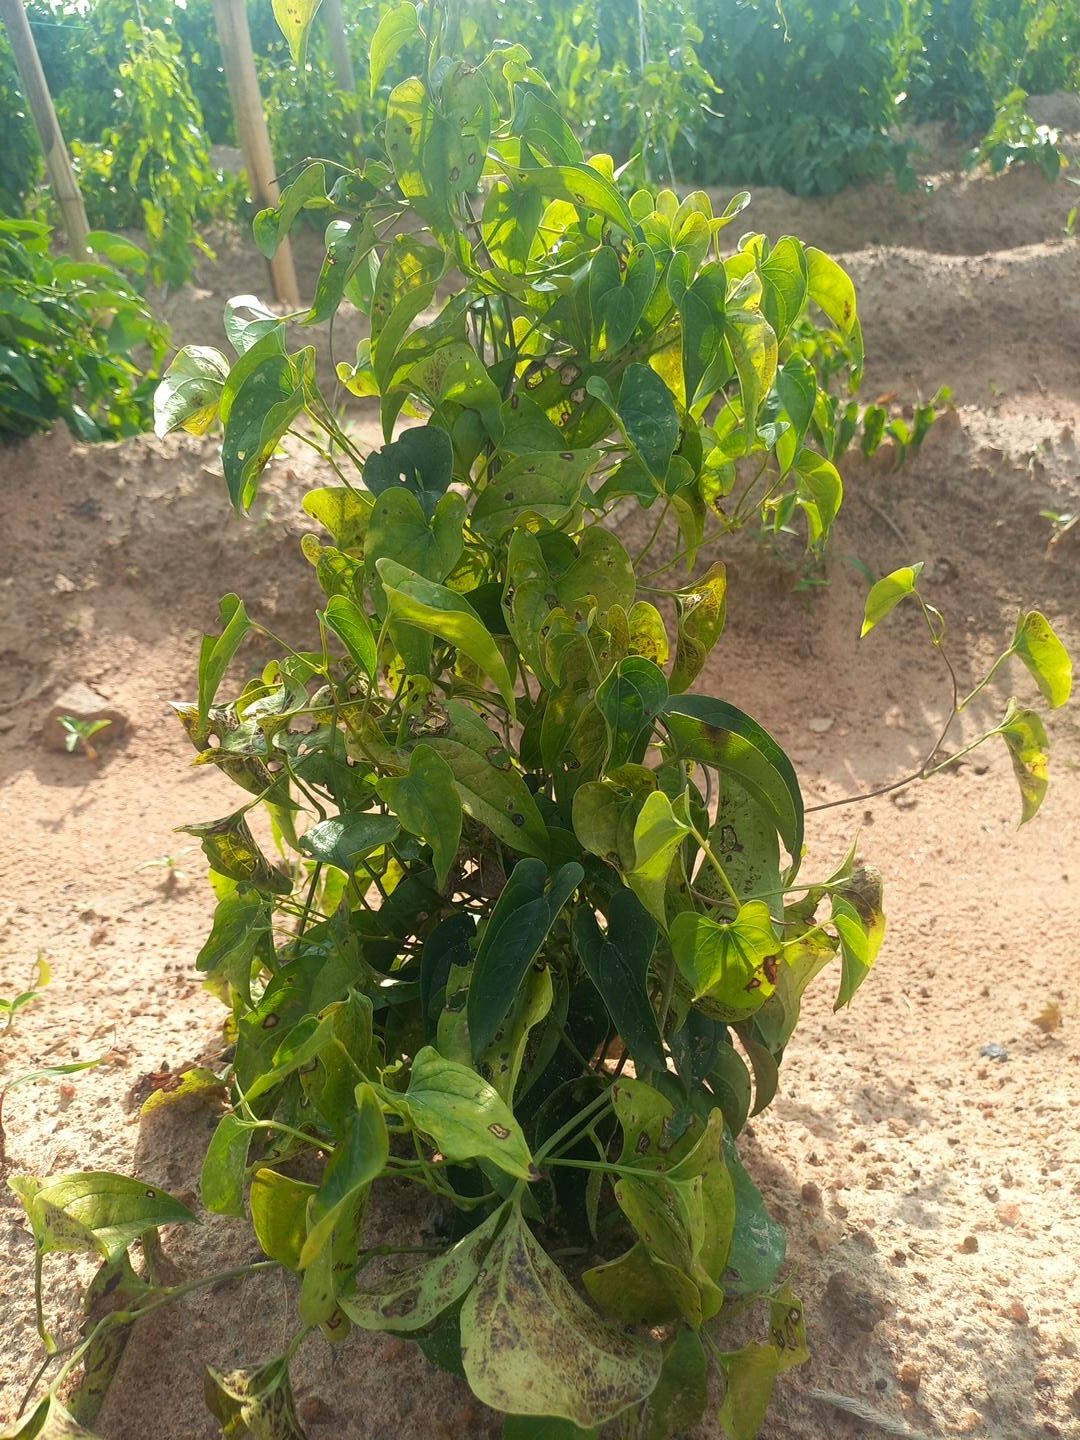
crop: yam
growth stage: vegetative
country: Nigeria
